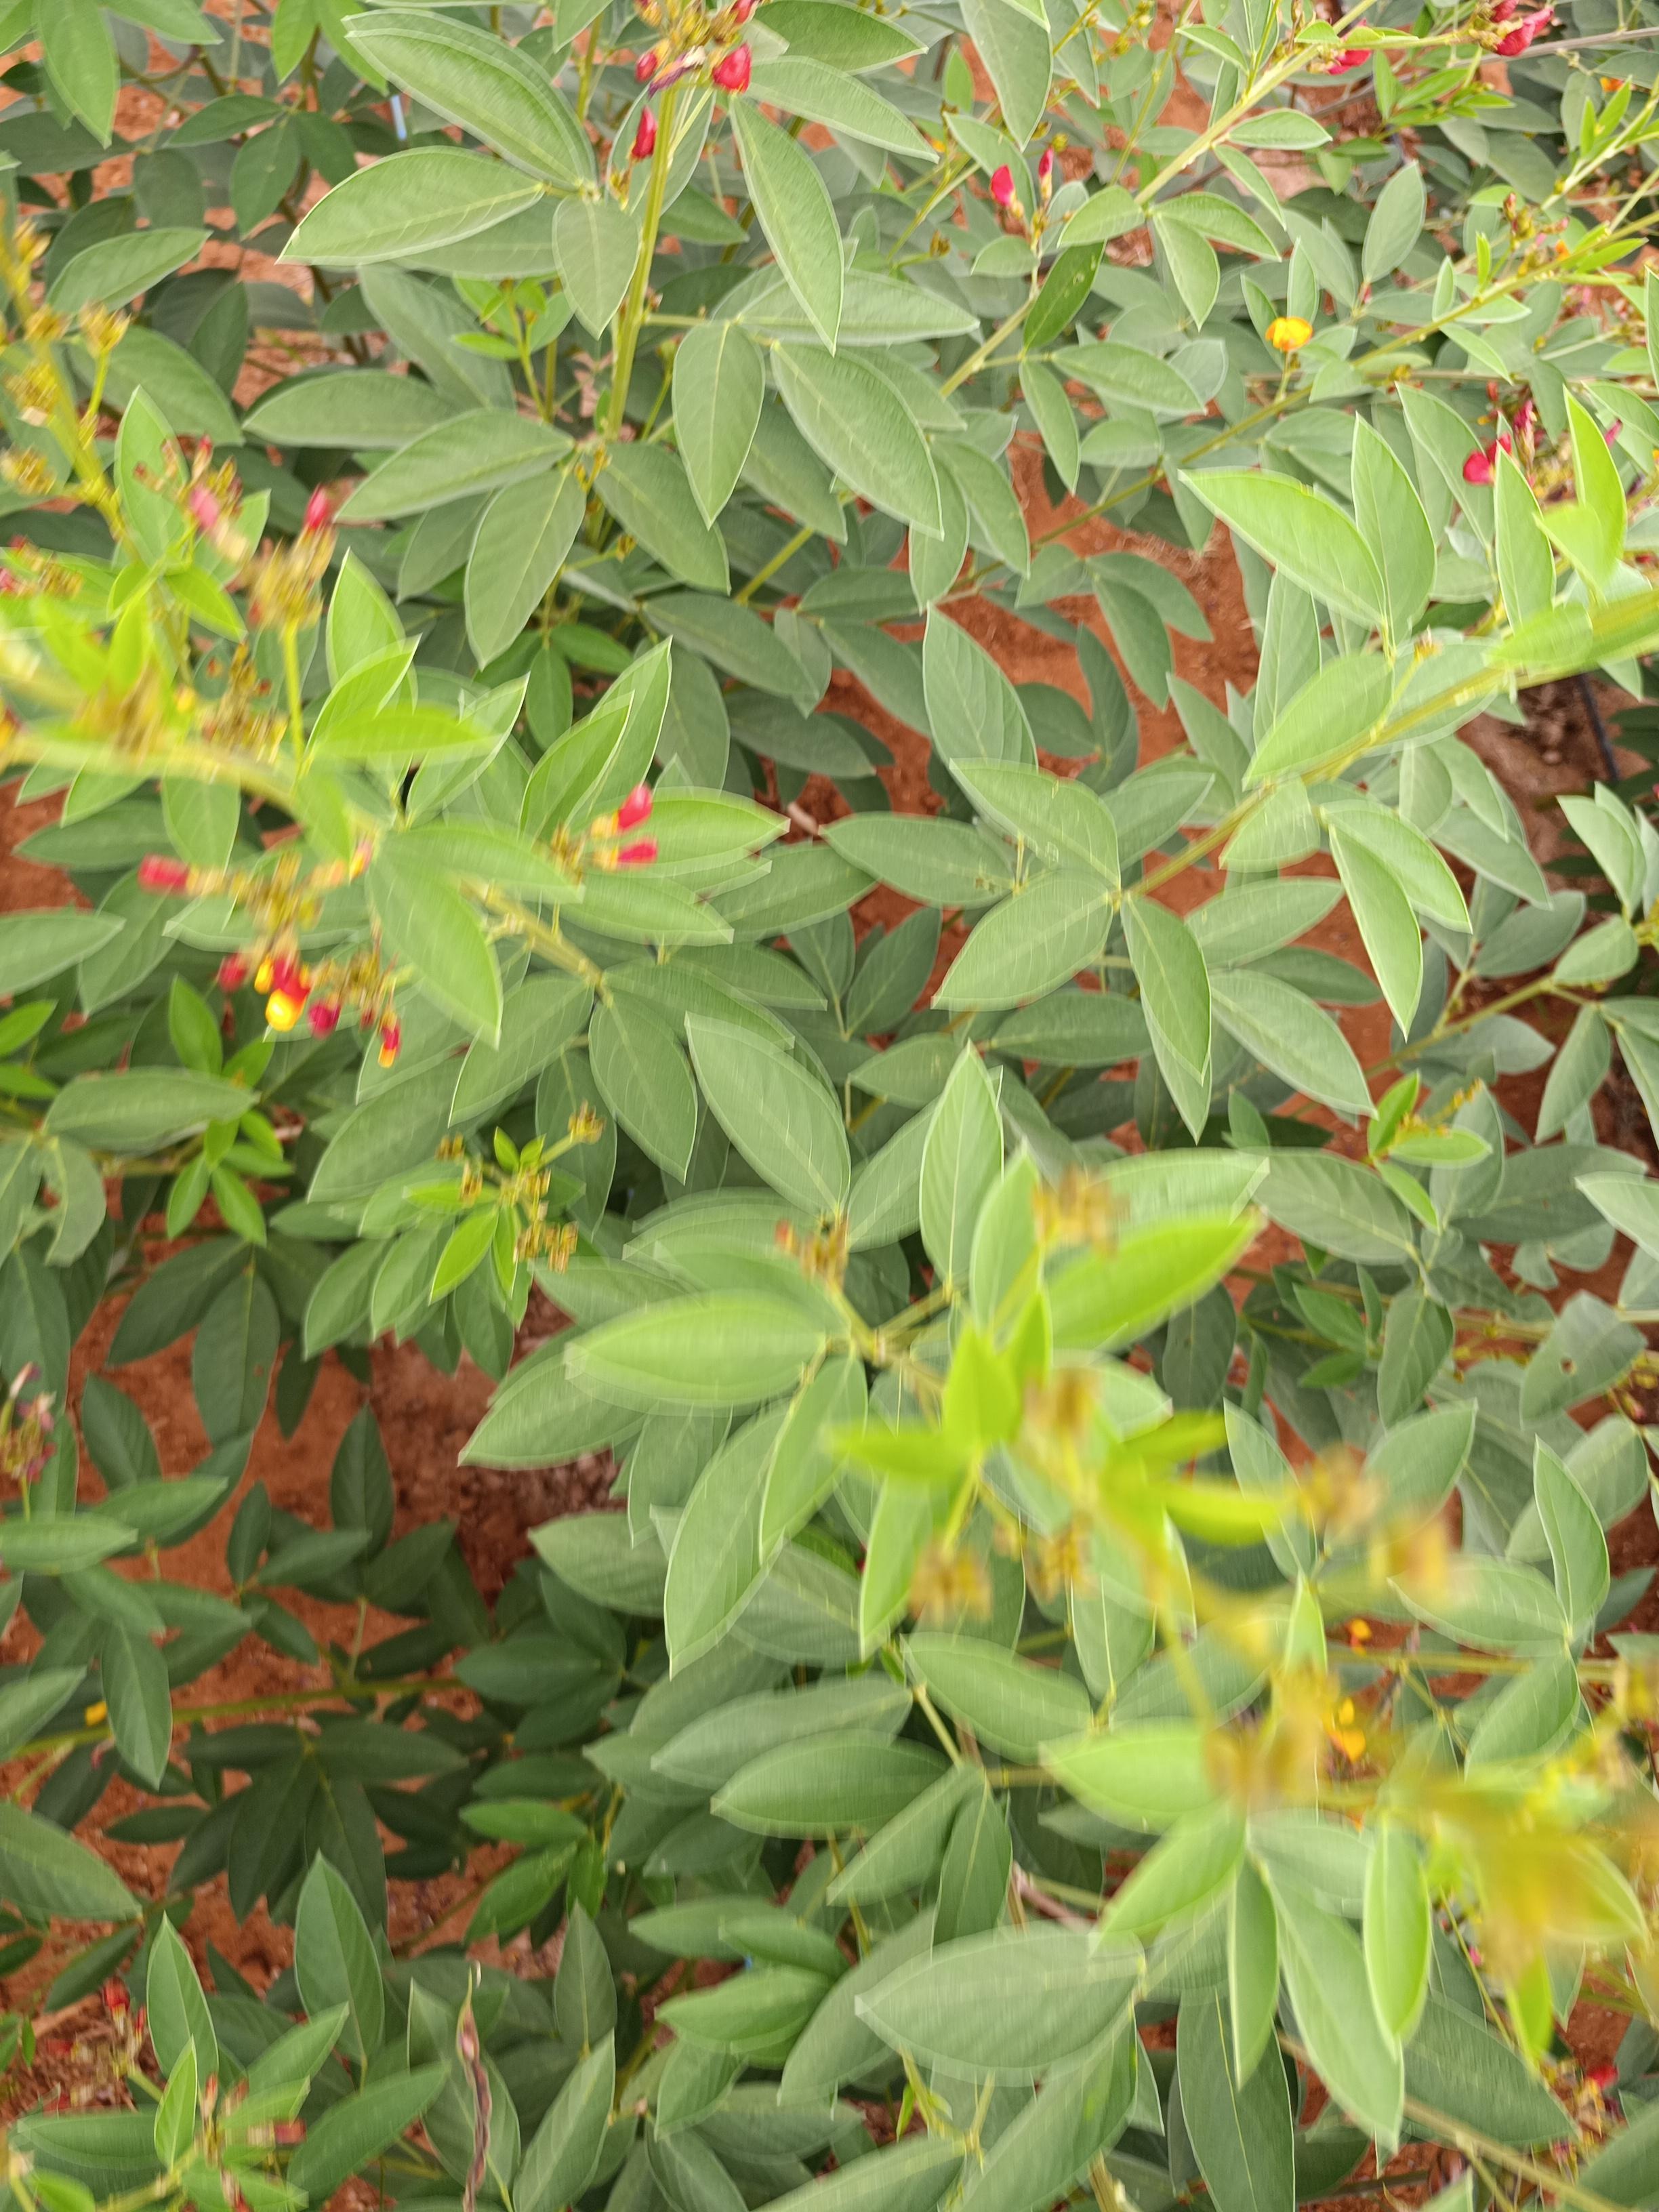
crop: pigeonpea
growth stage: flowering
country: Kenya
